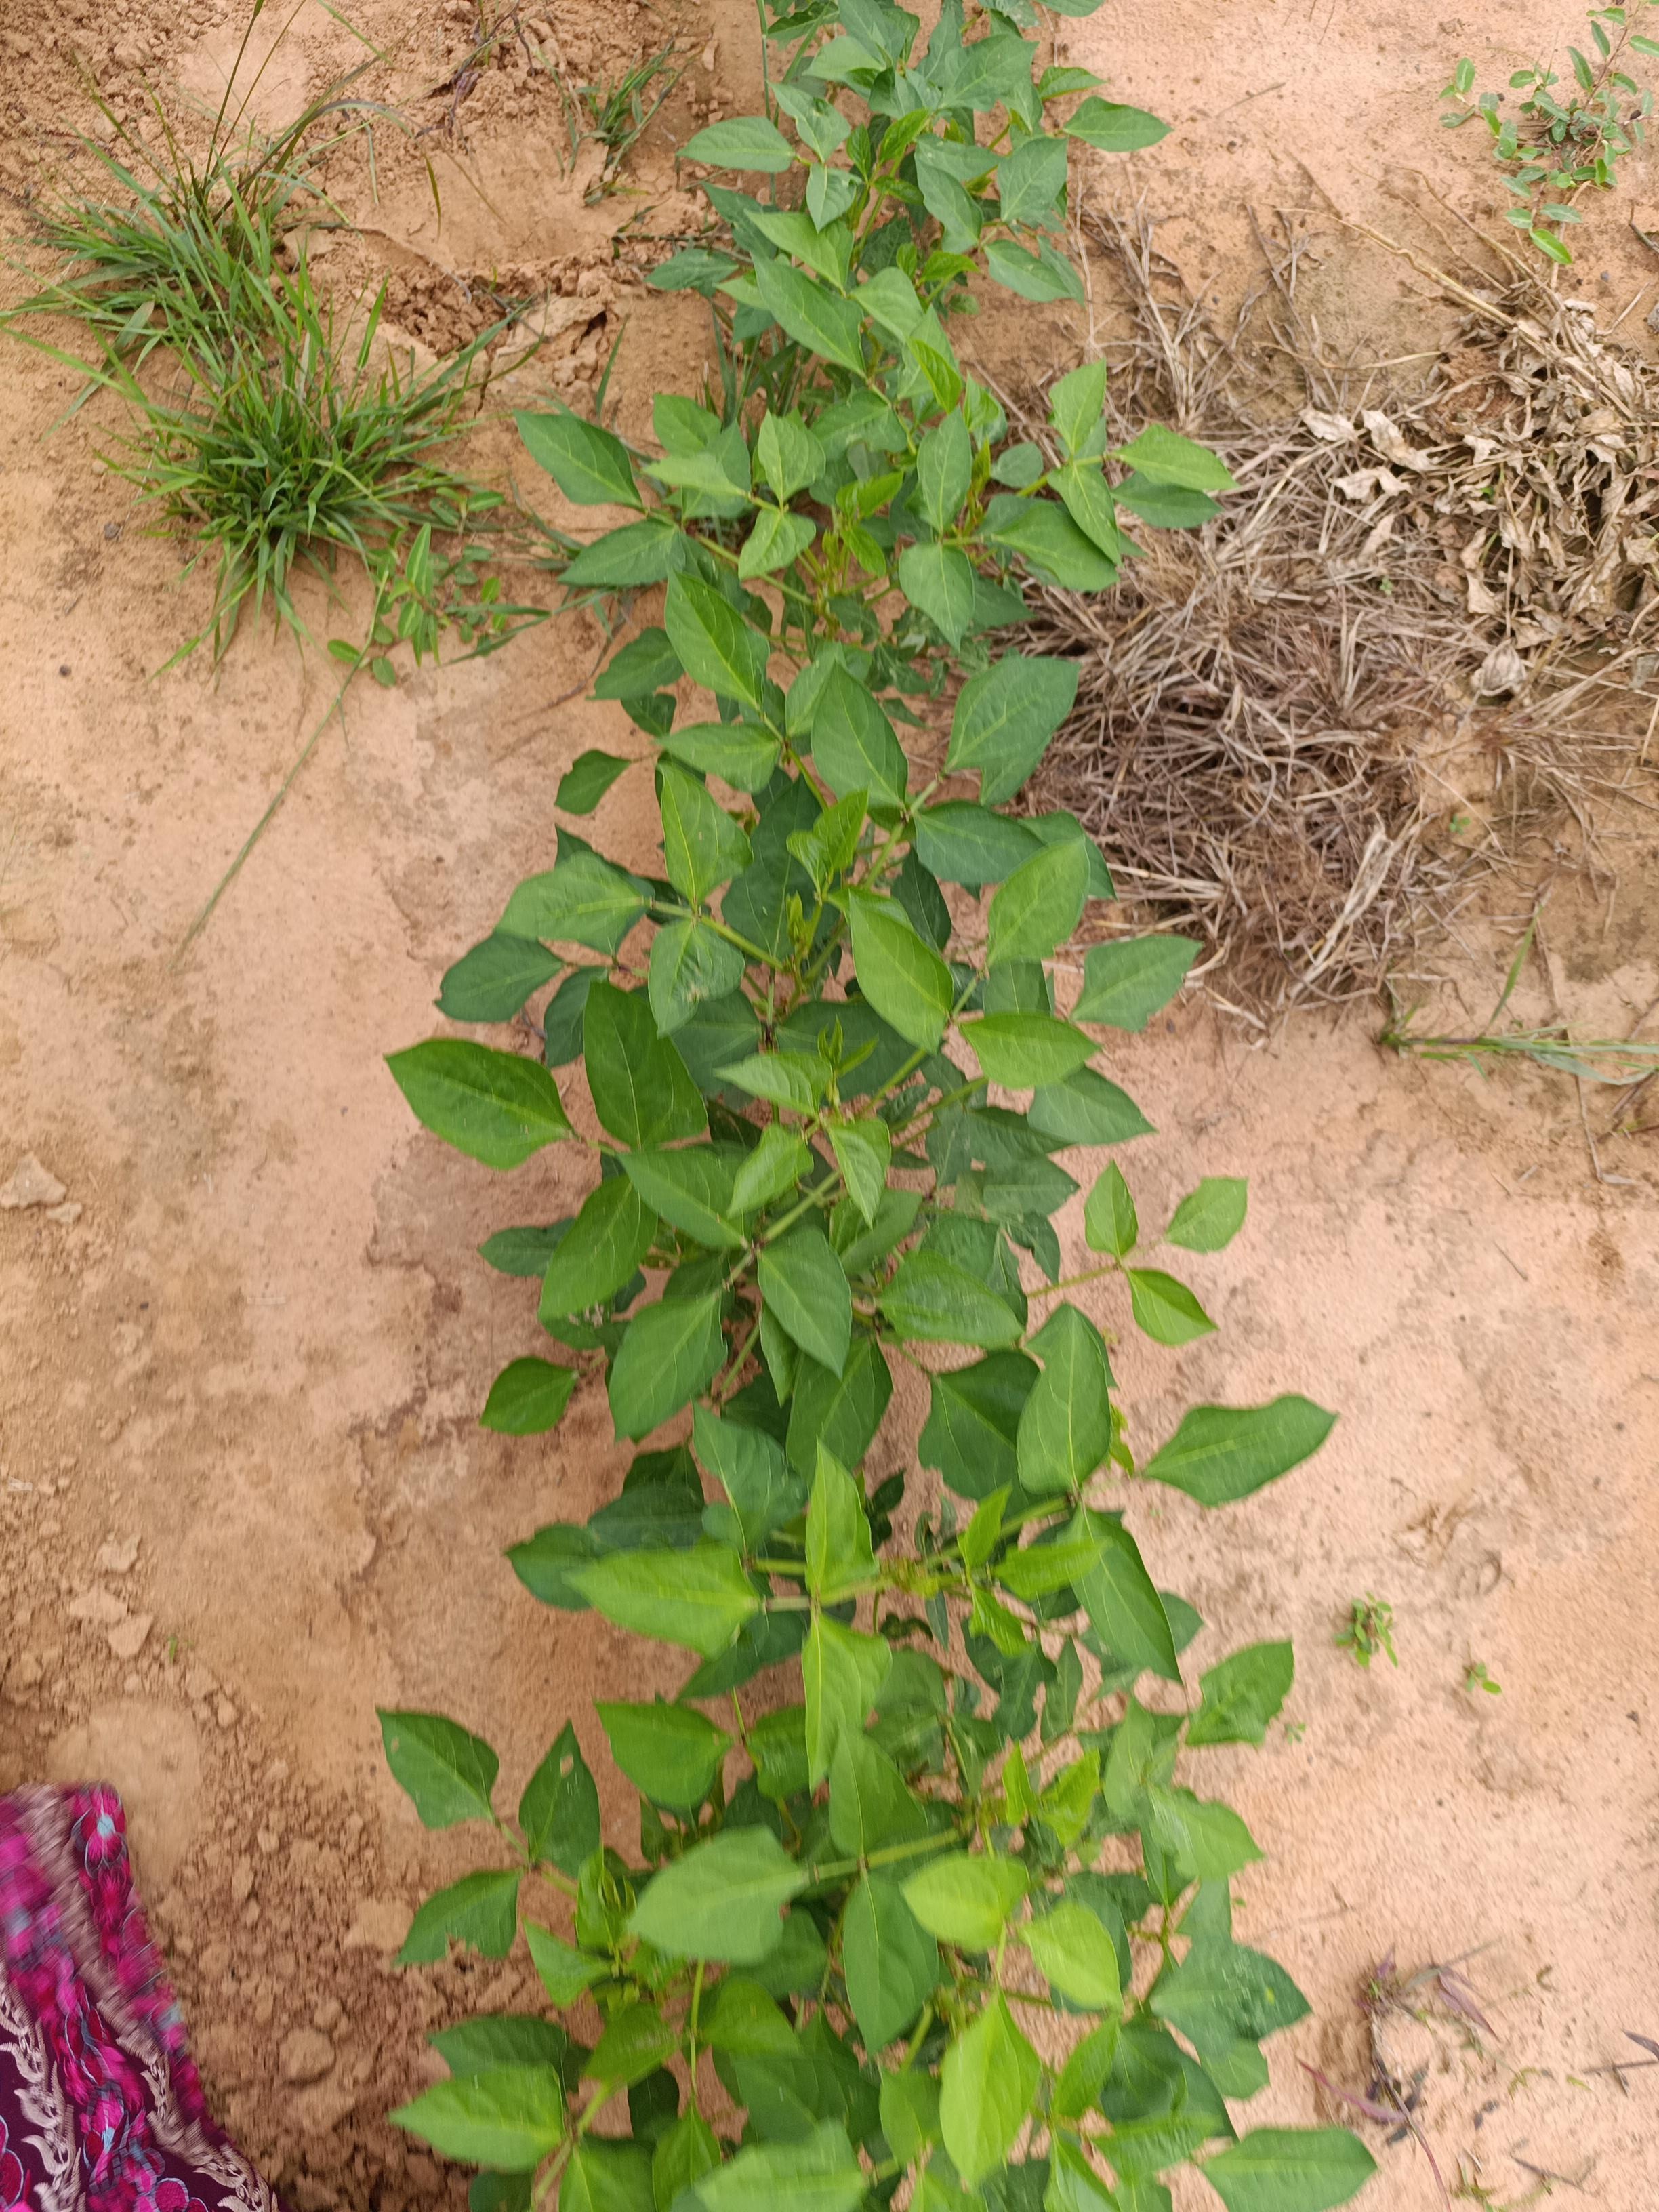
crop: cowpea
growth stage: emergence
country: Nigeria
